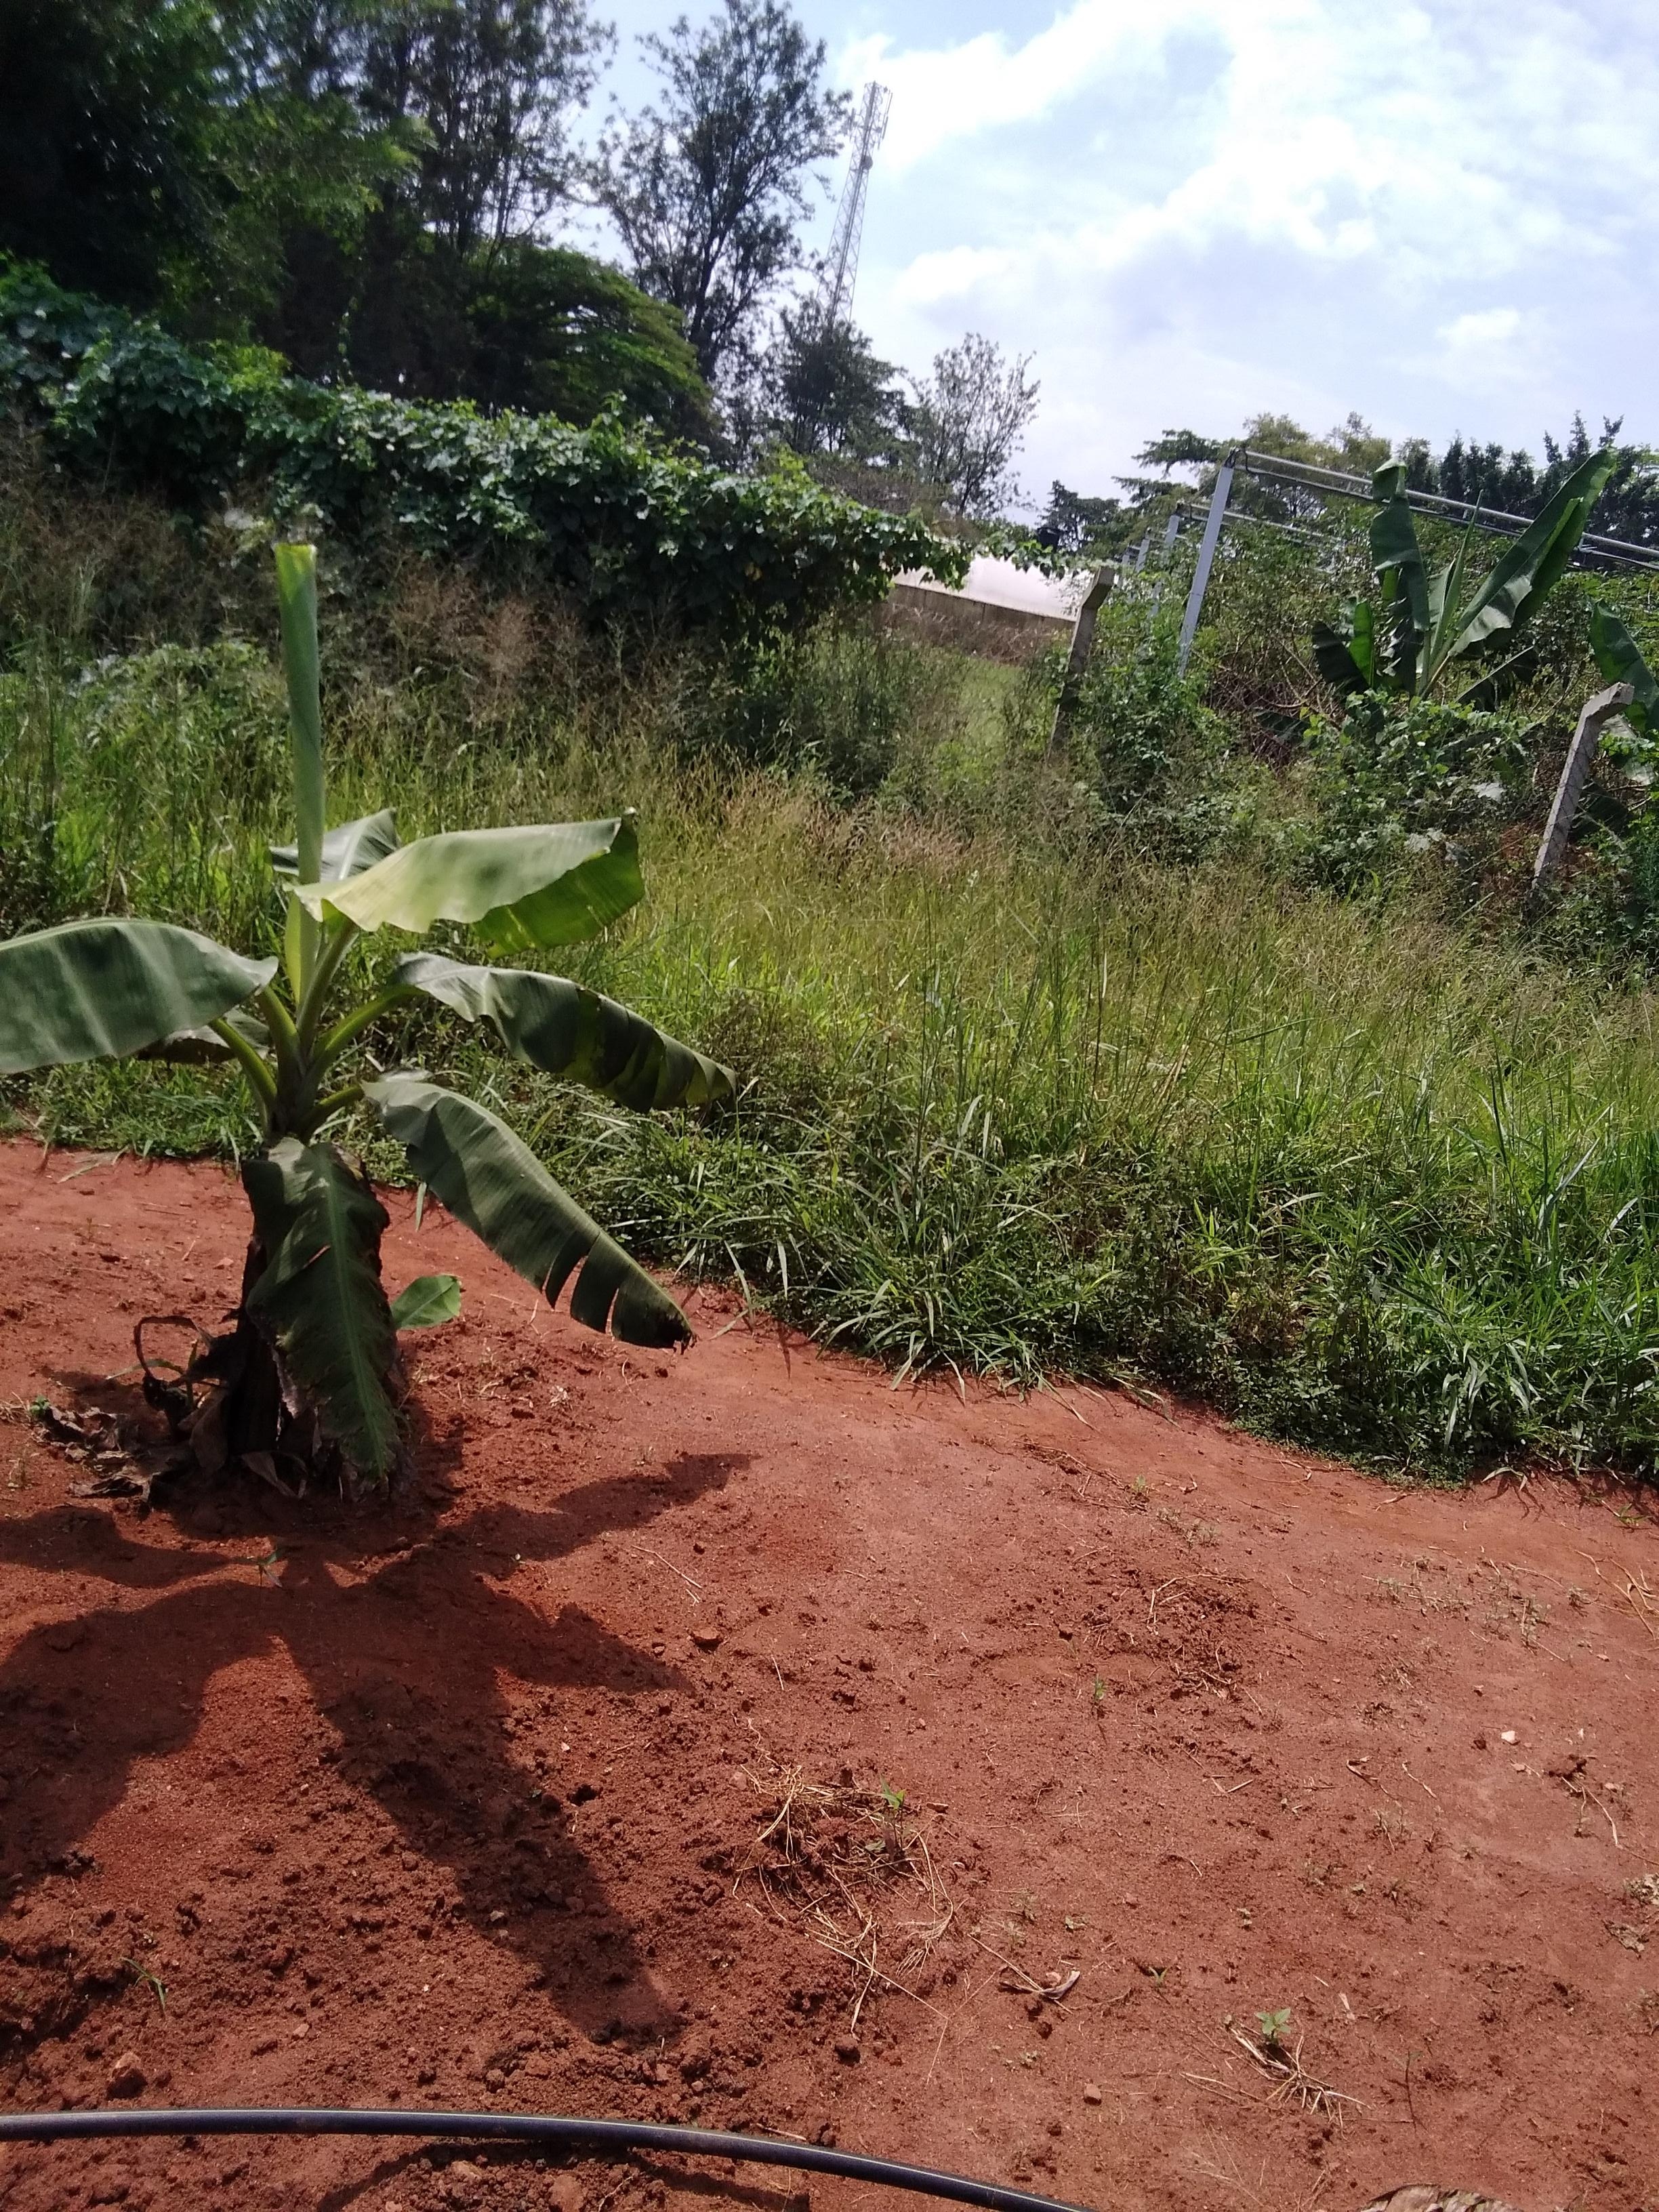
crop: banana
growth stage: vegetative
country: Uganda
